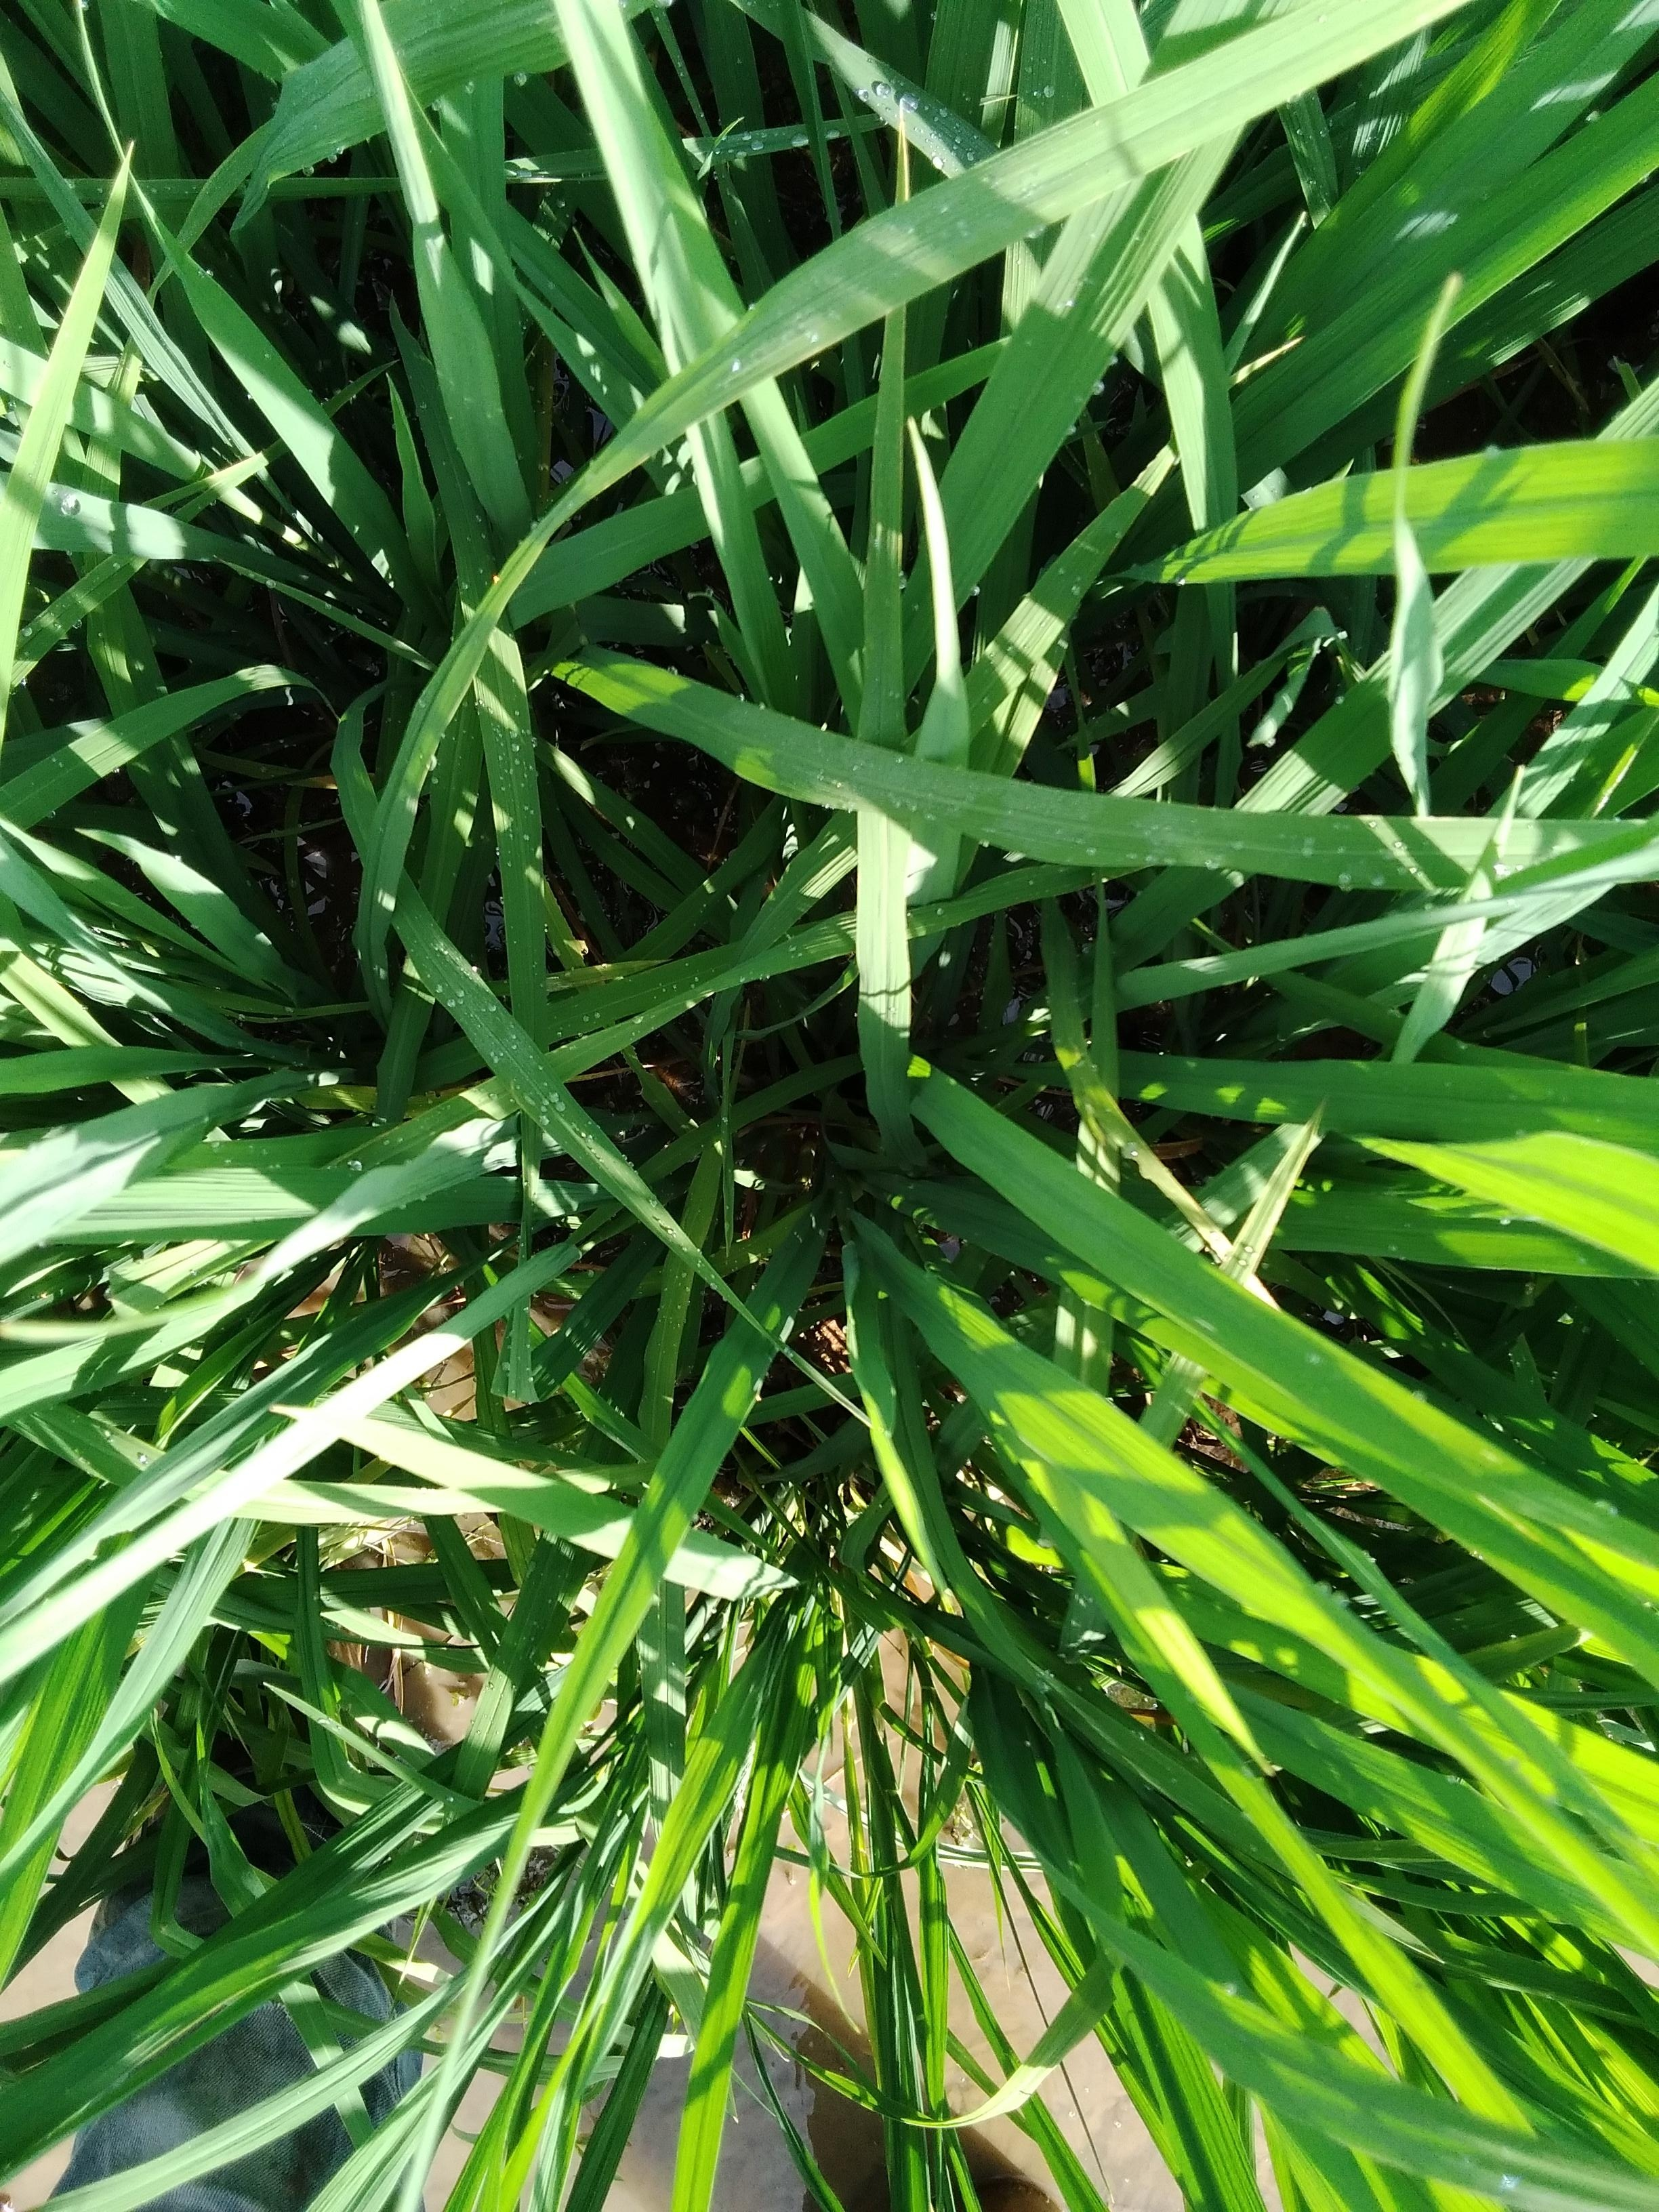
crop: rice
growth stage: booting
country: Nigeria
